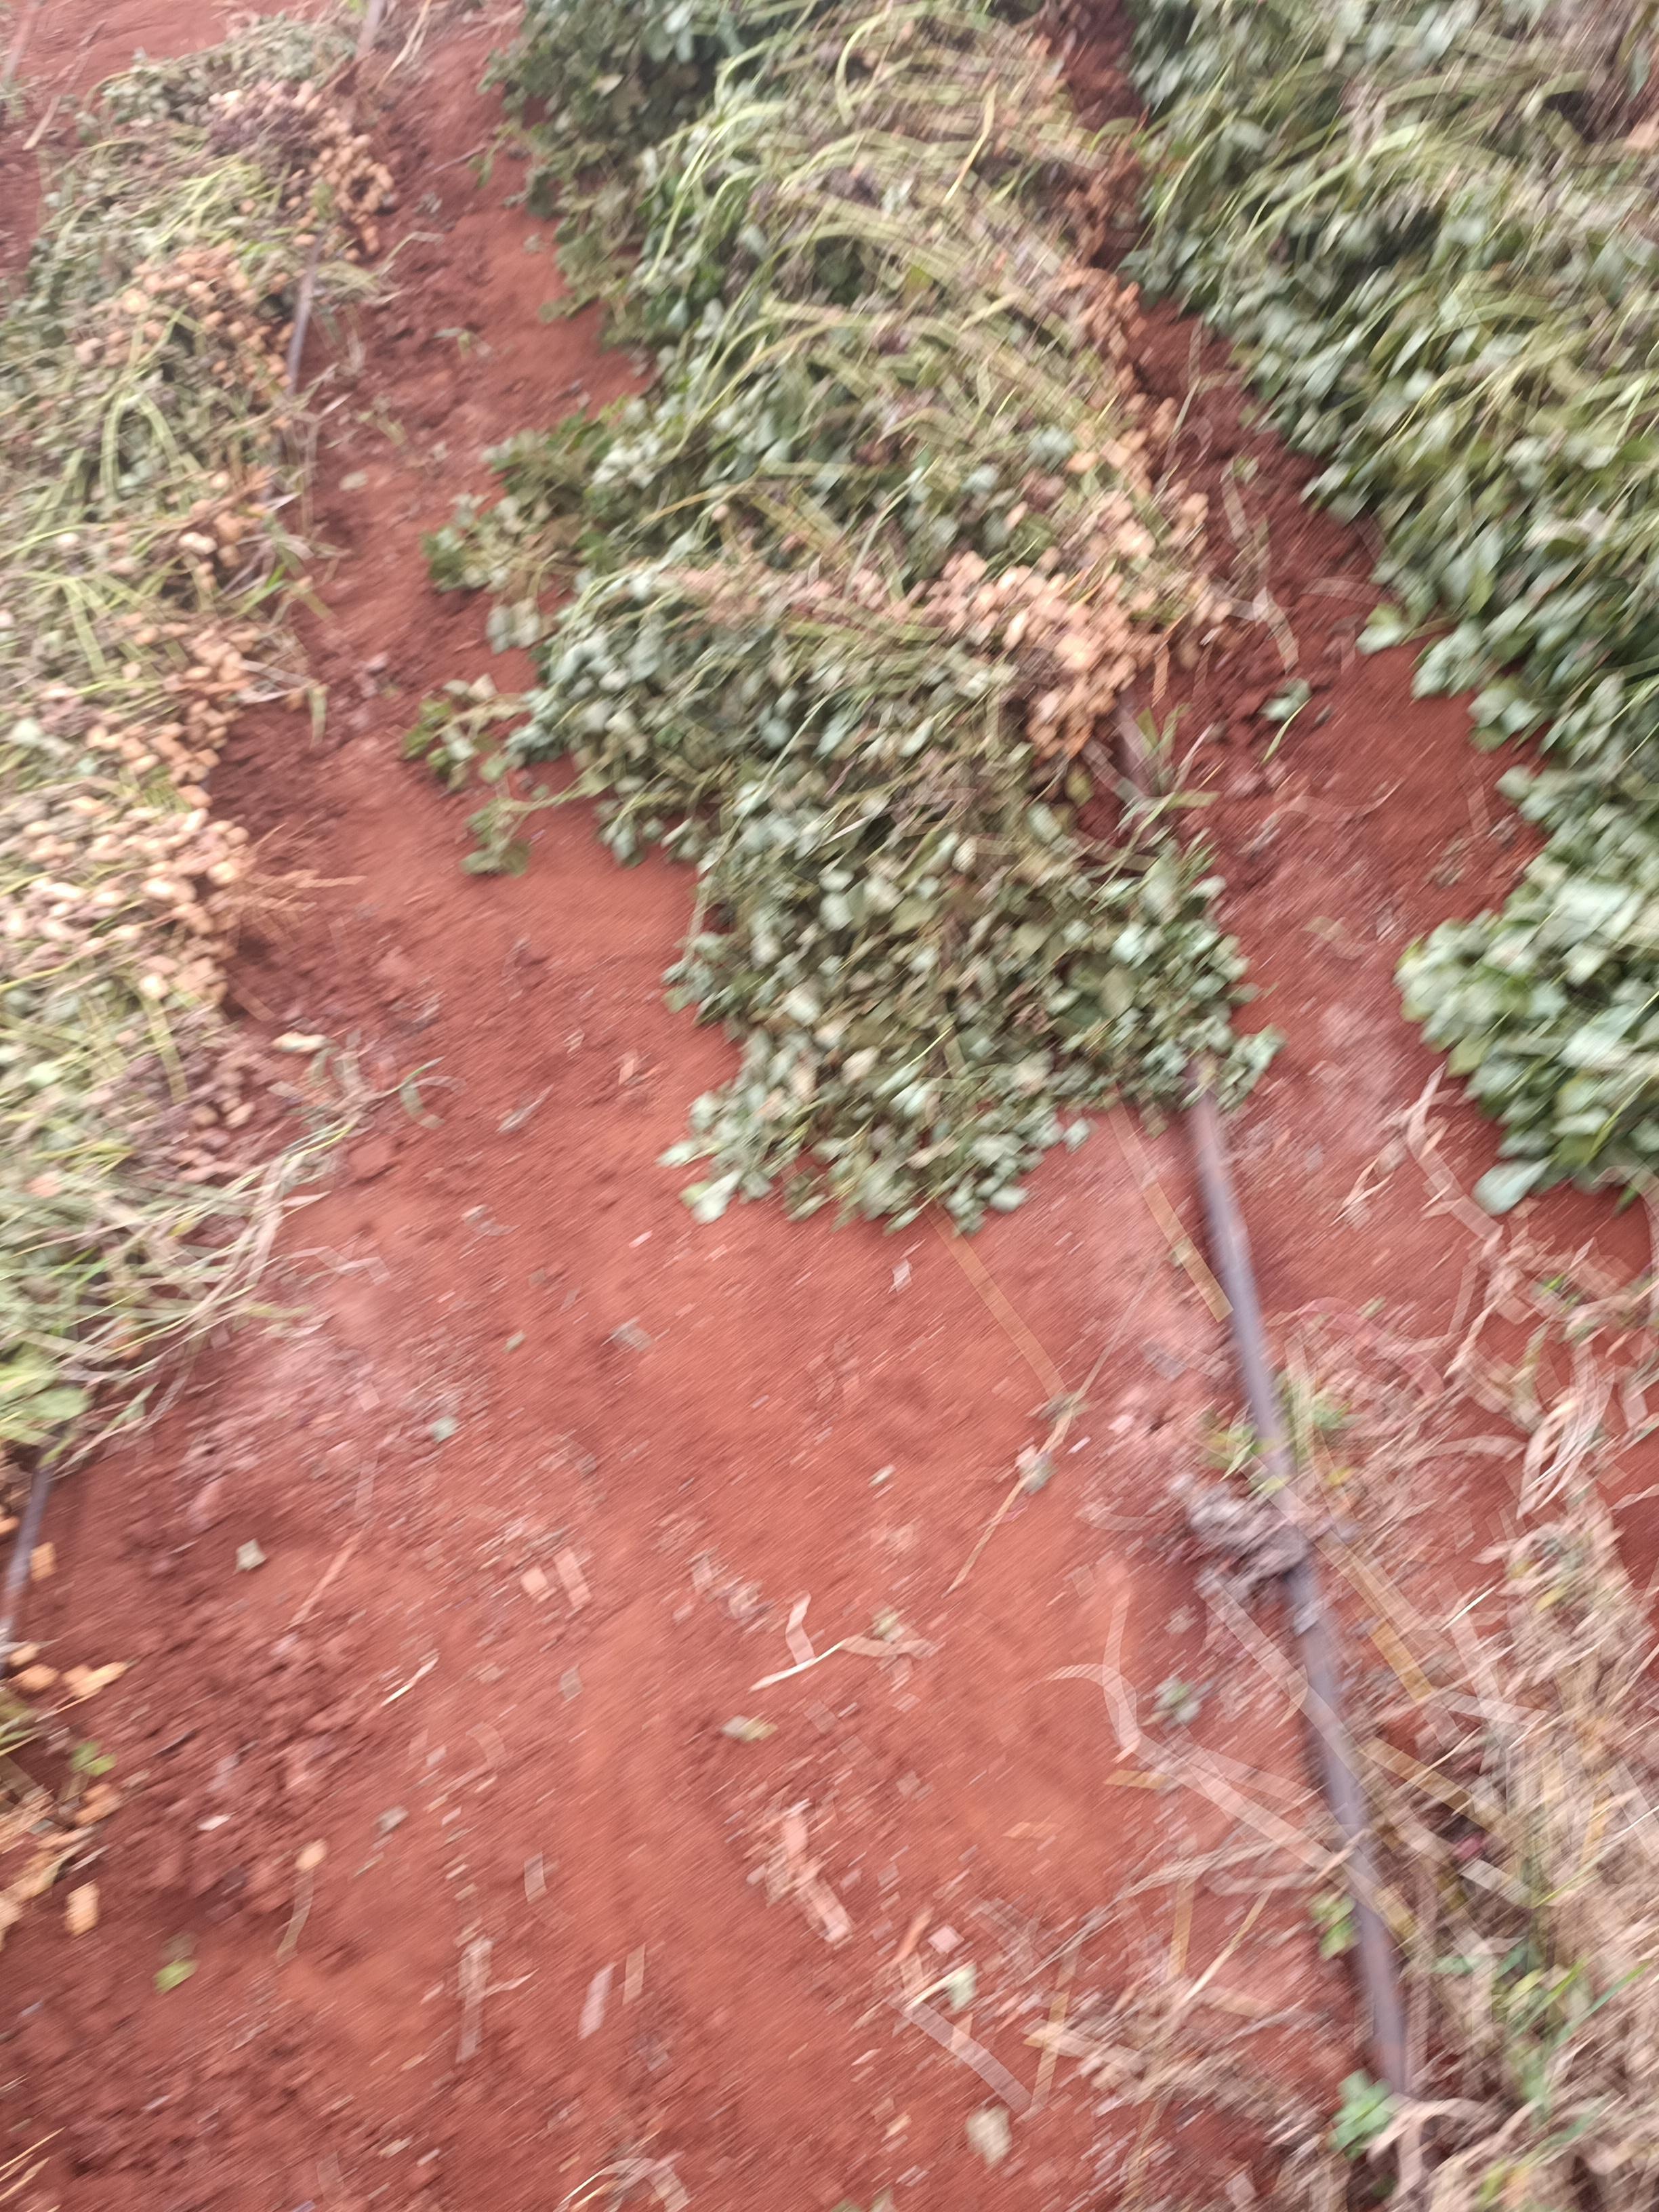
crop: groundnut
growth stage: harvest
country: Kenya
